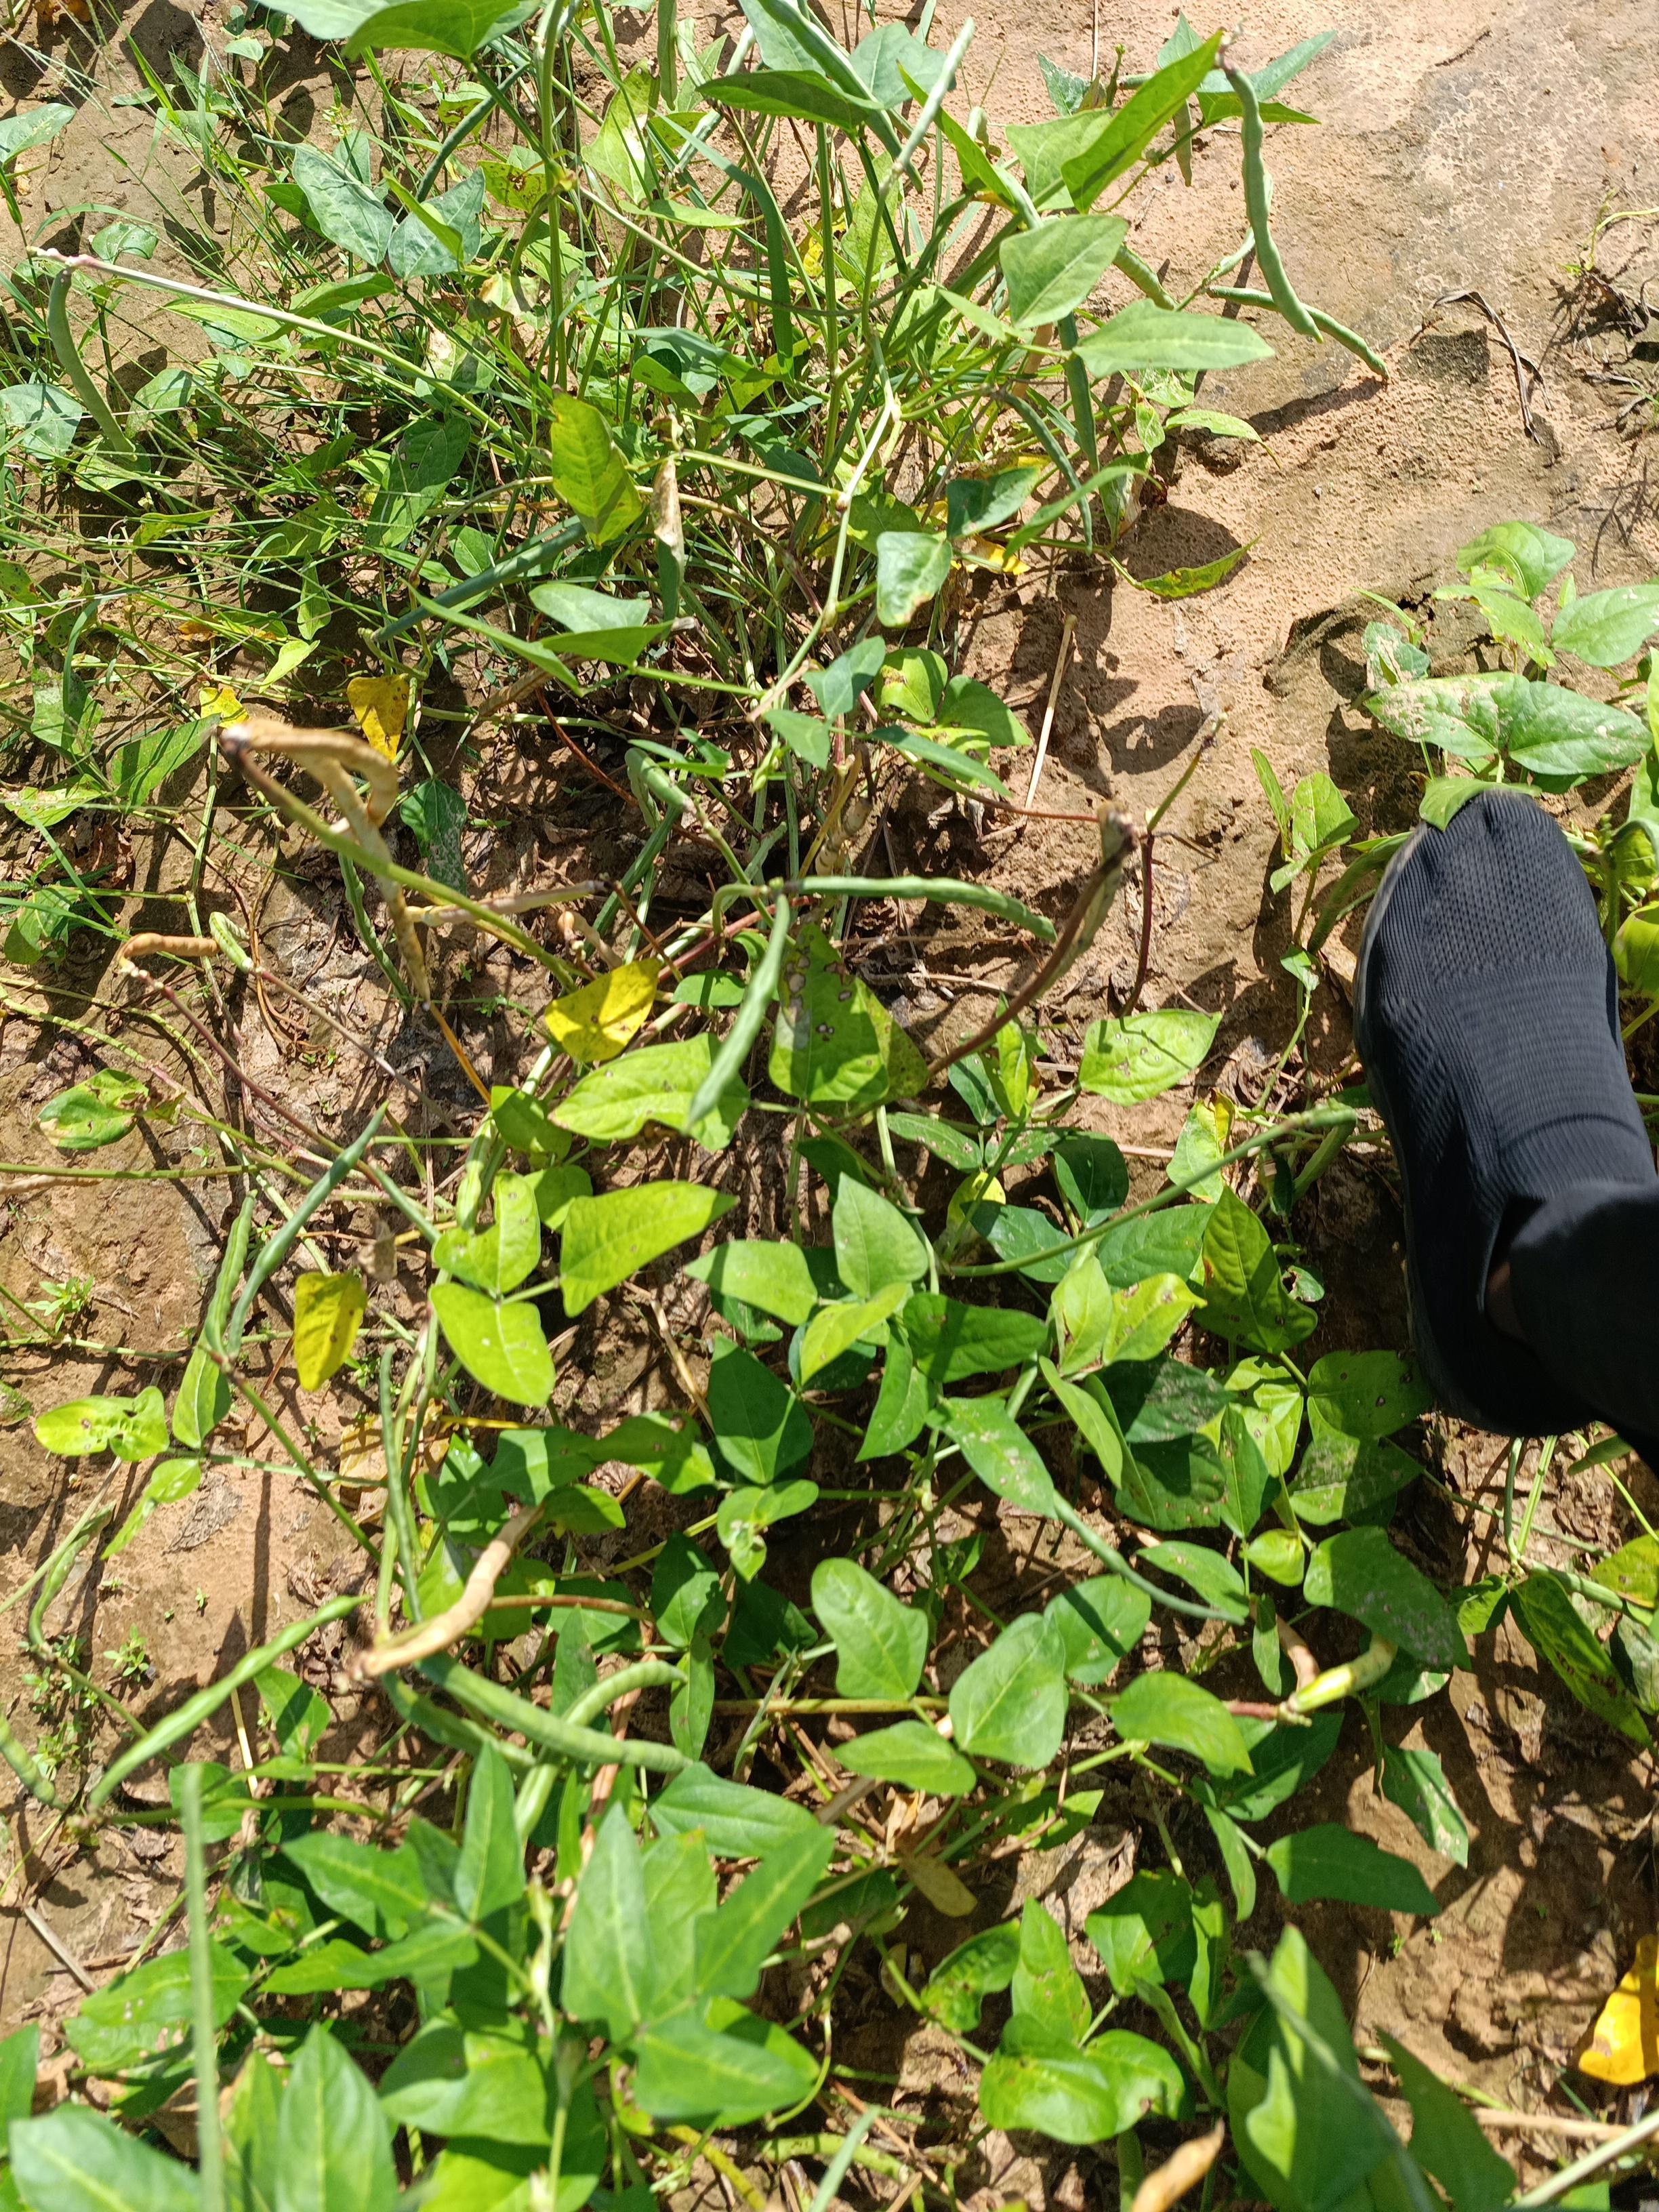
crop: cowpea
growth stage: maturity
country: Nigeria
